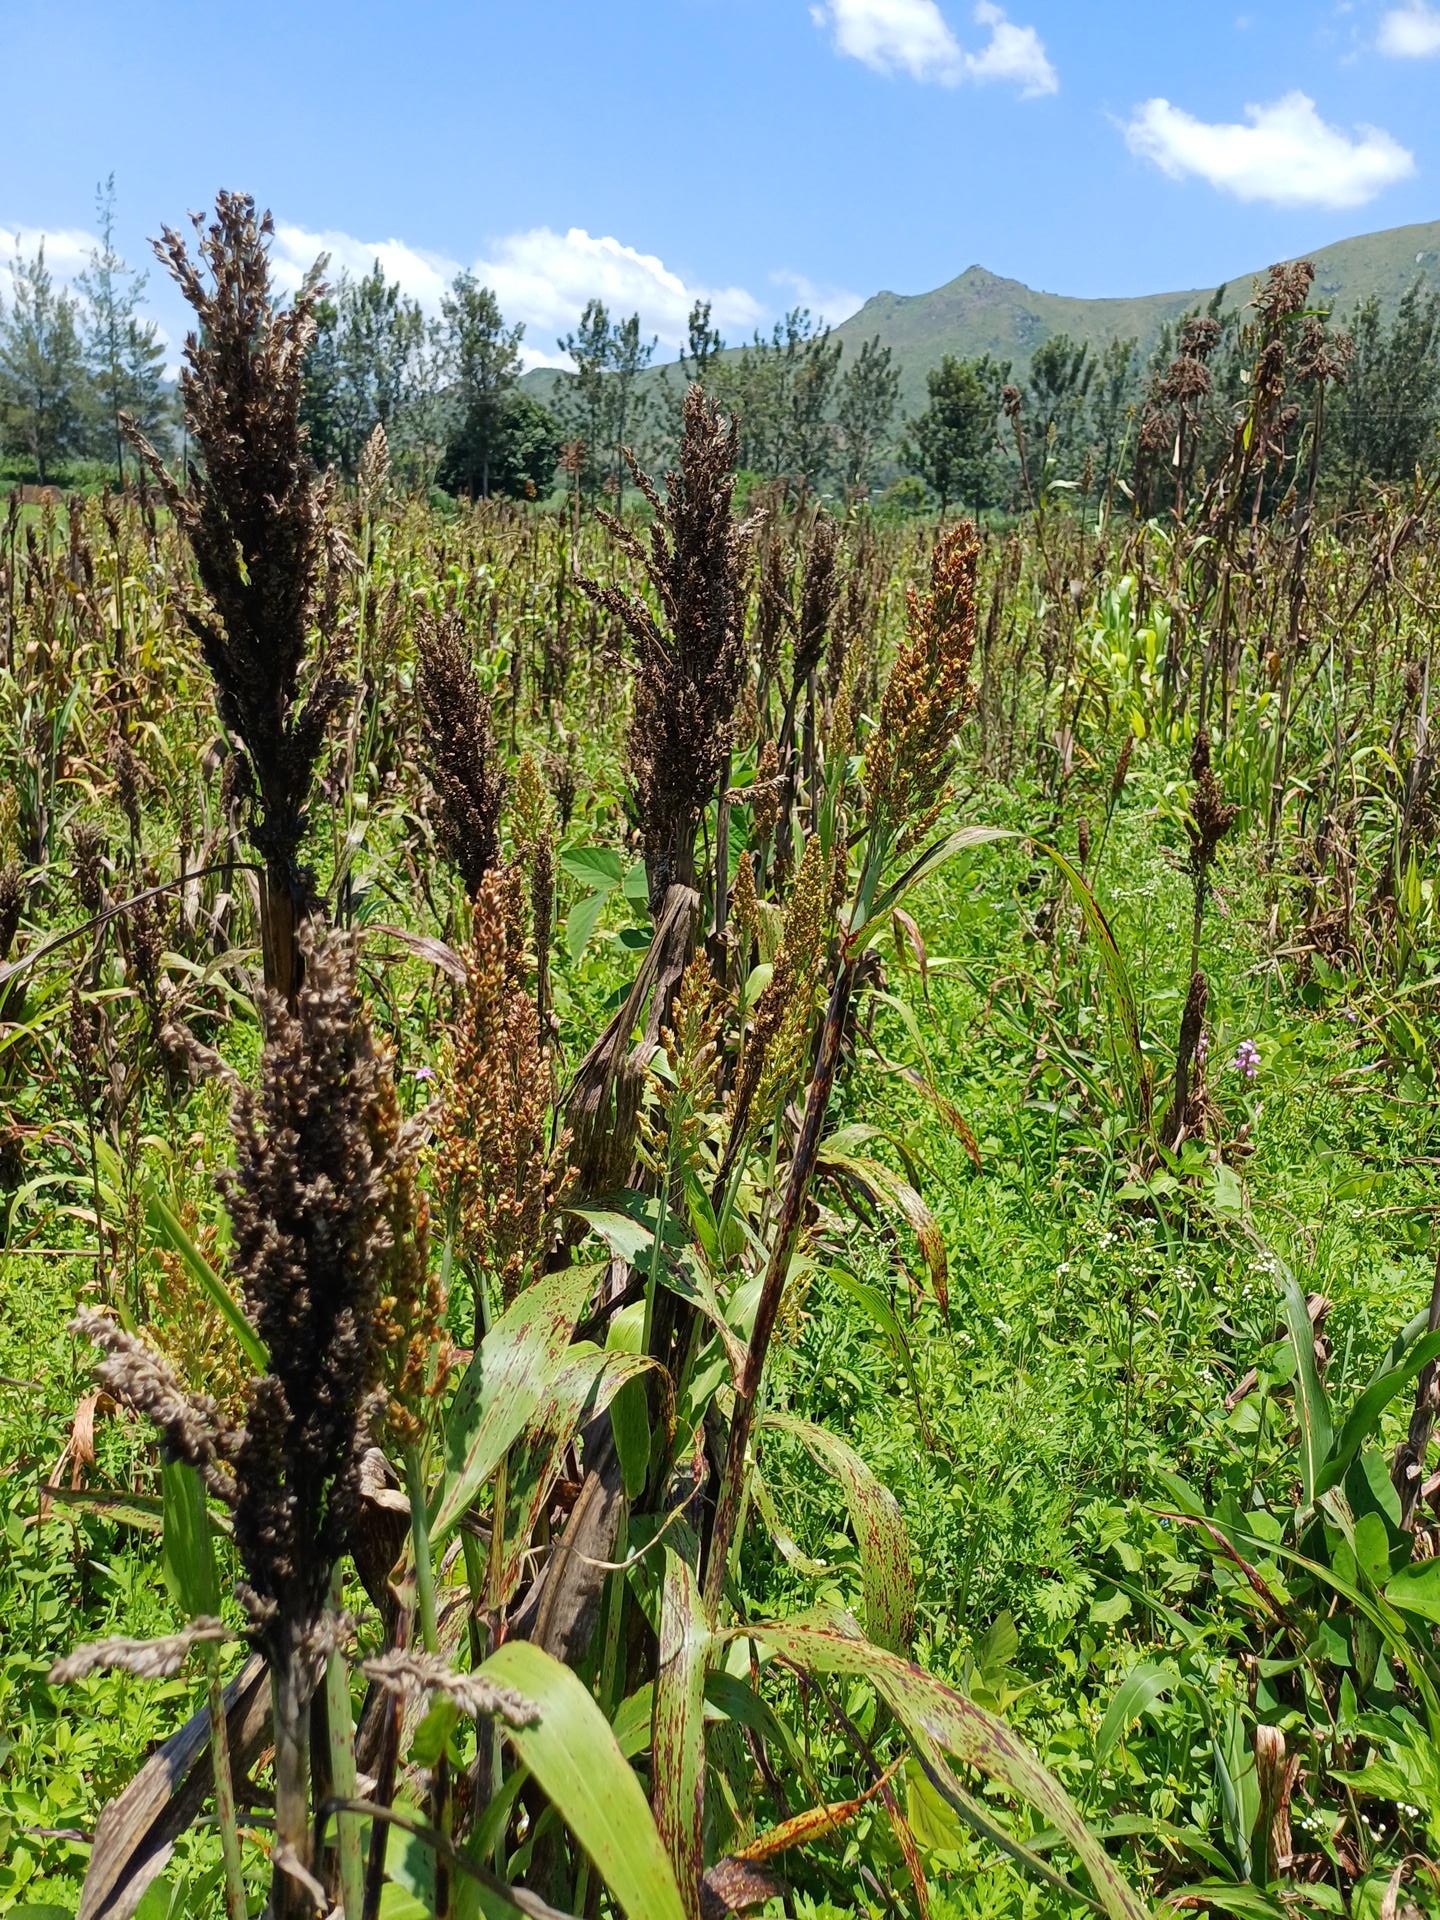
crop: sorghum
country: Kenya
